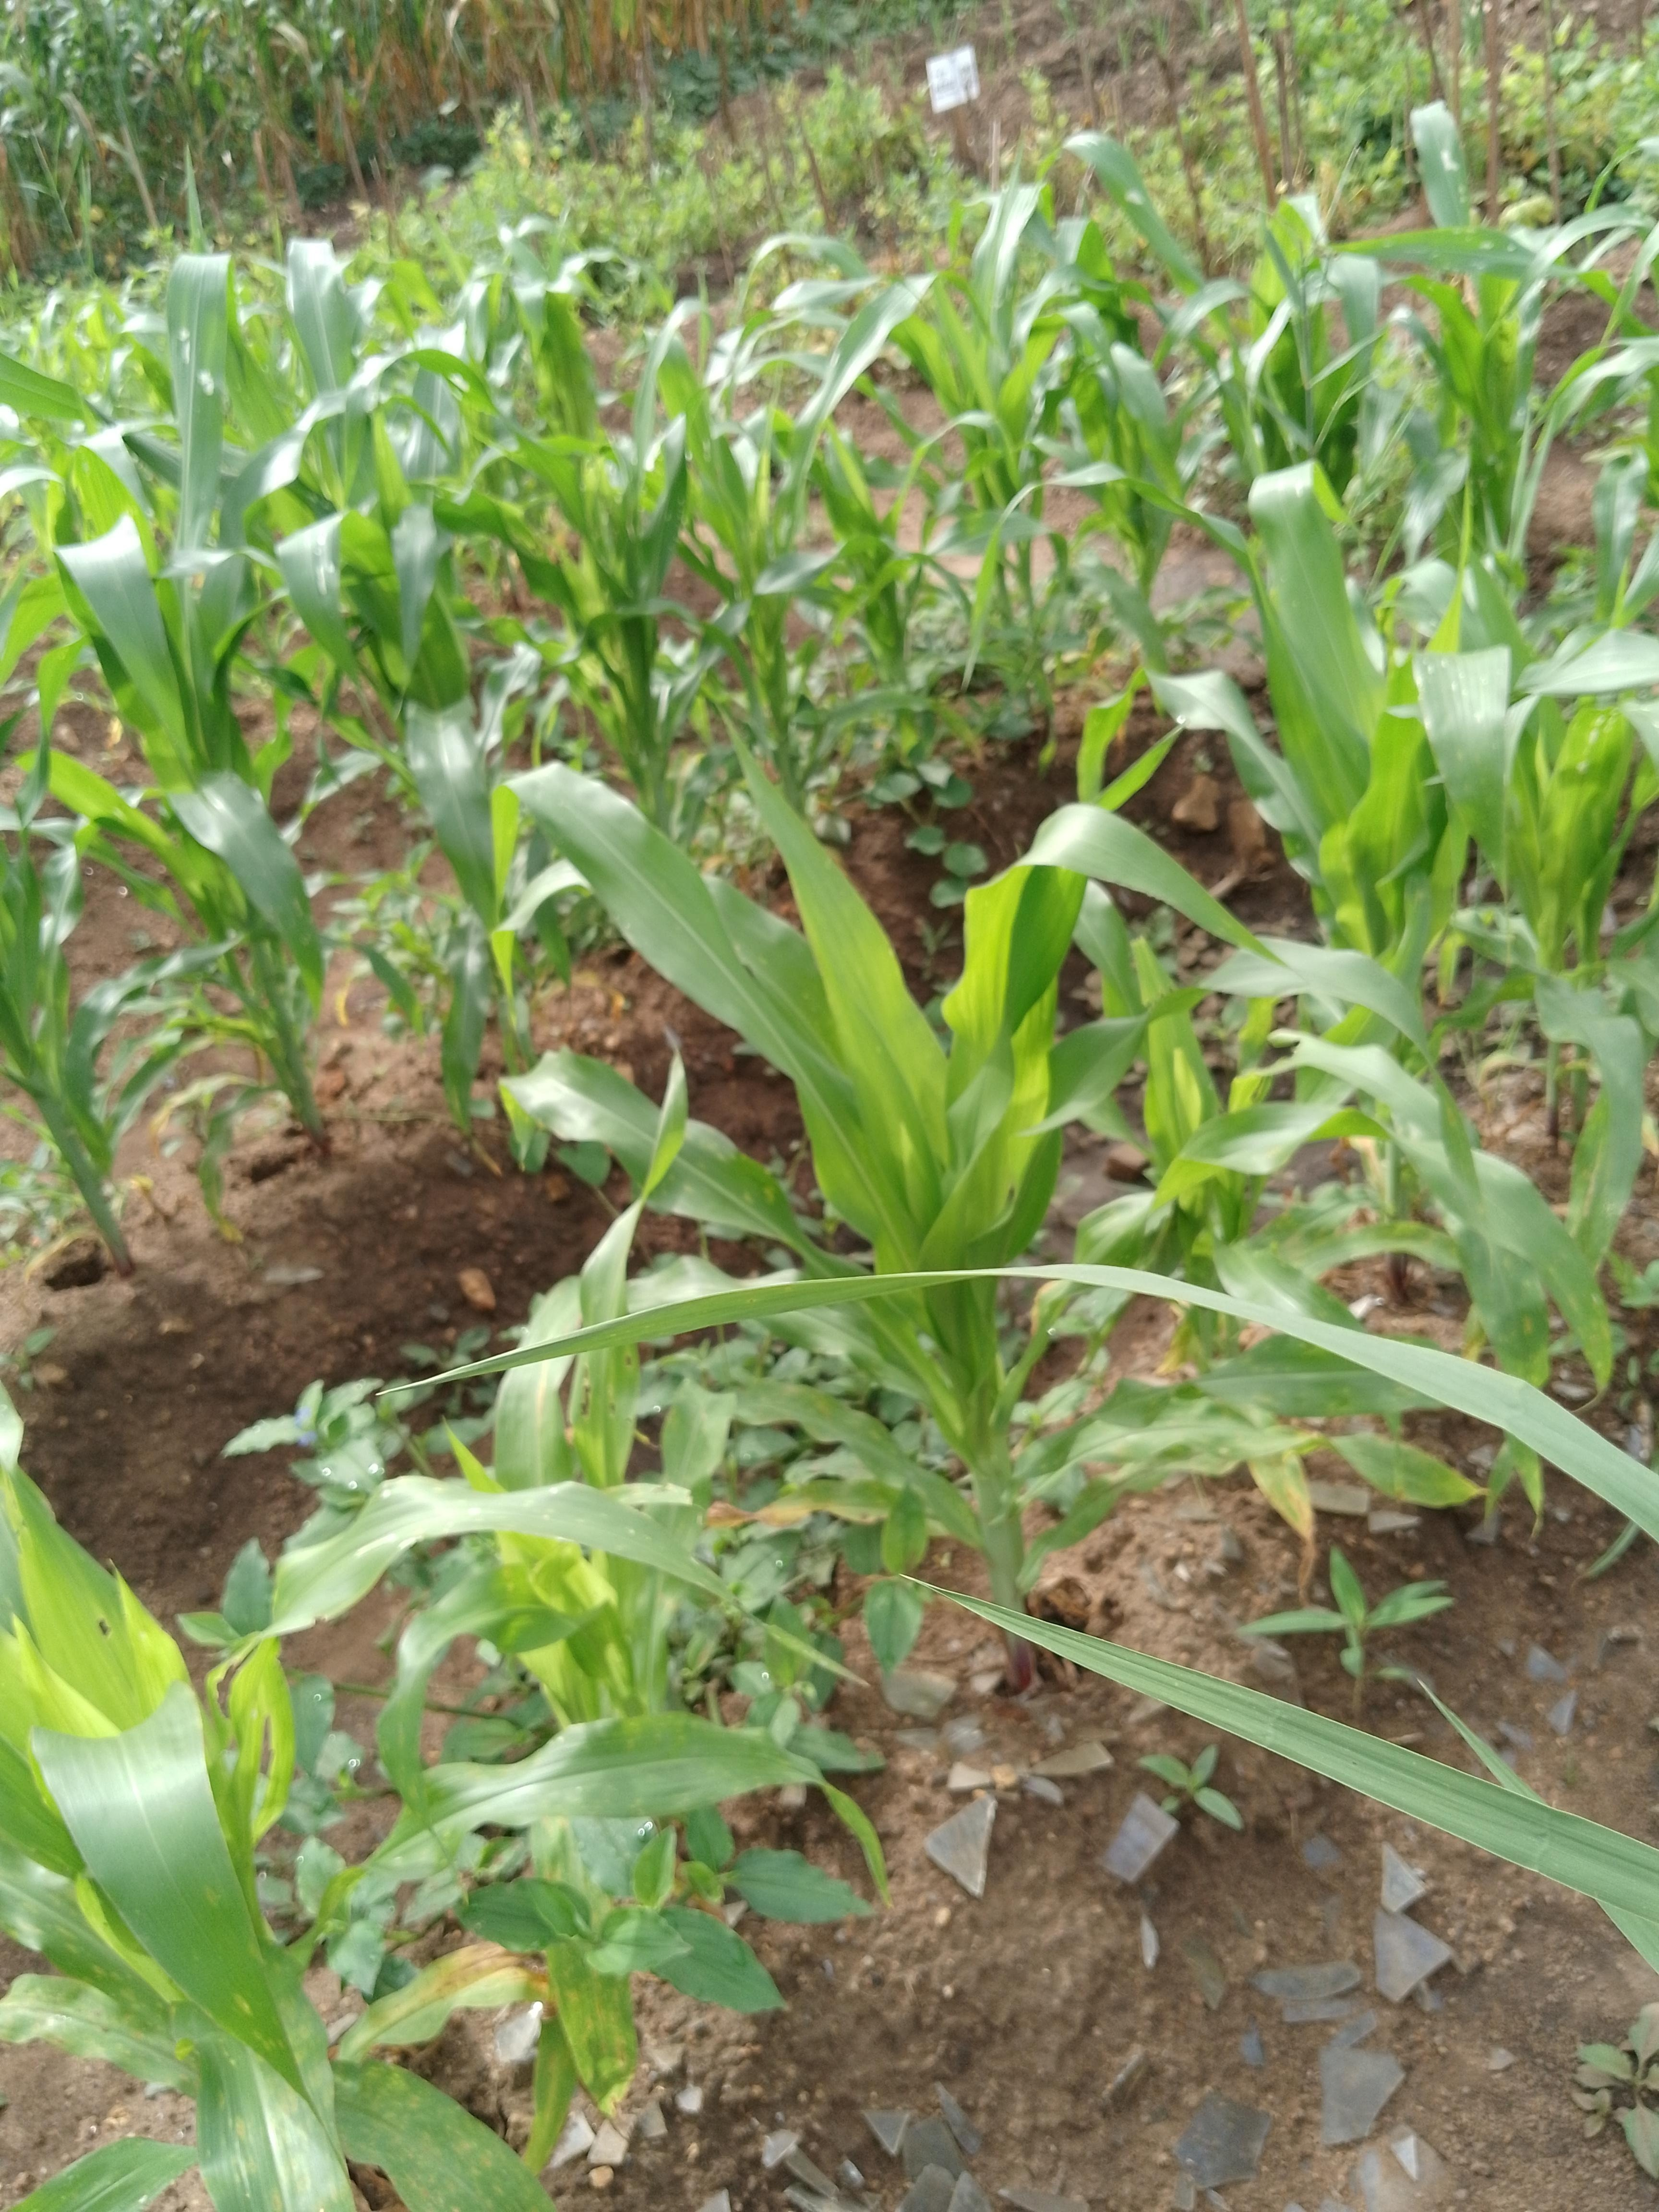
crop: maize
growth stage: elongation stem
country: Malawi
